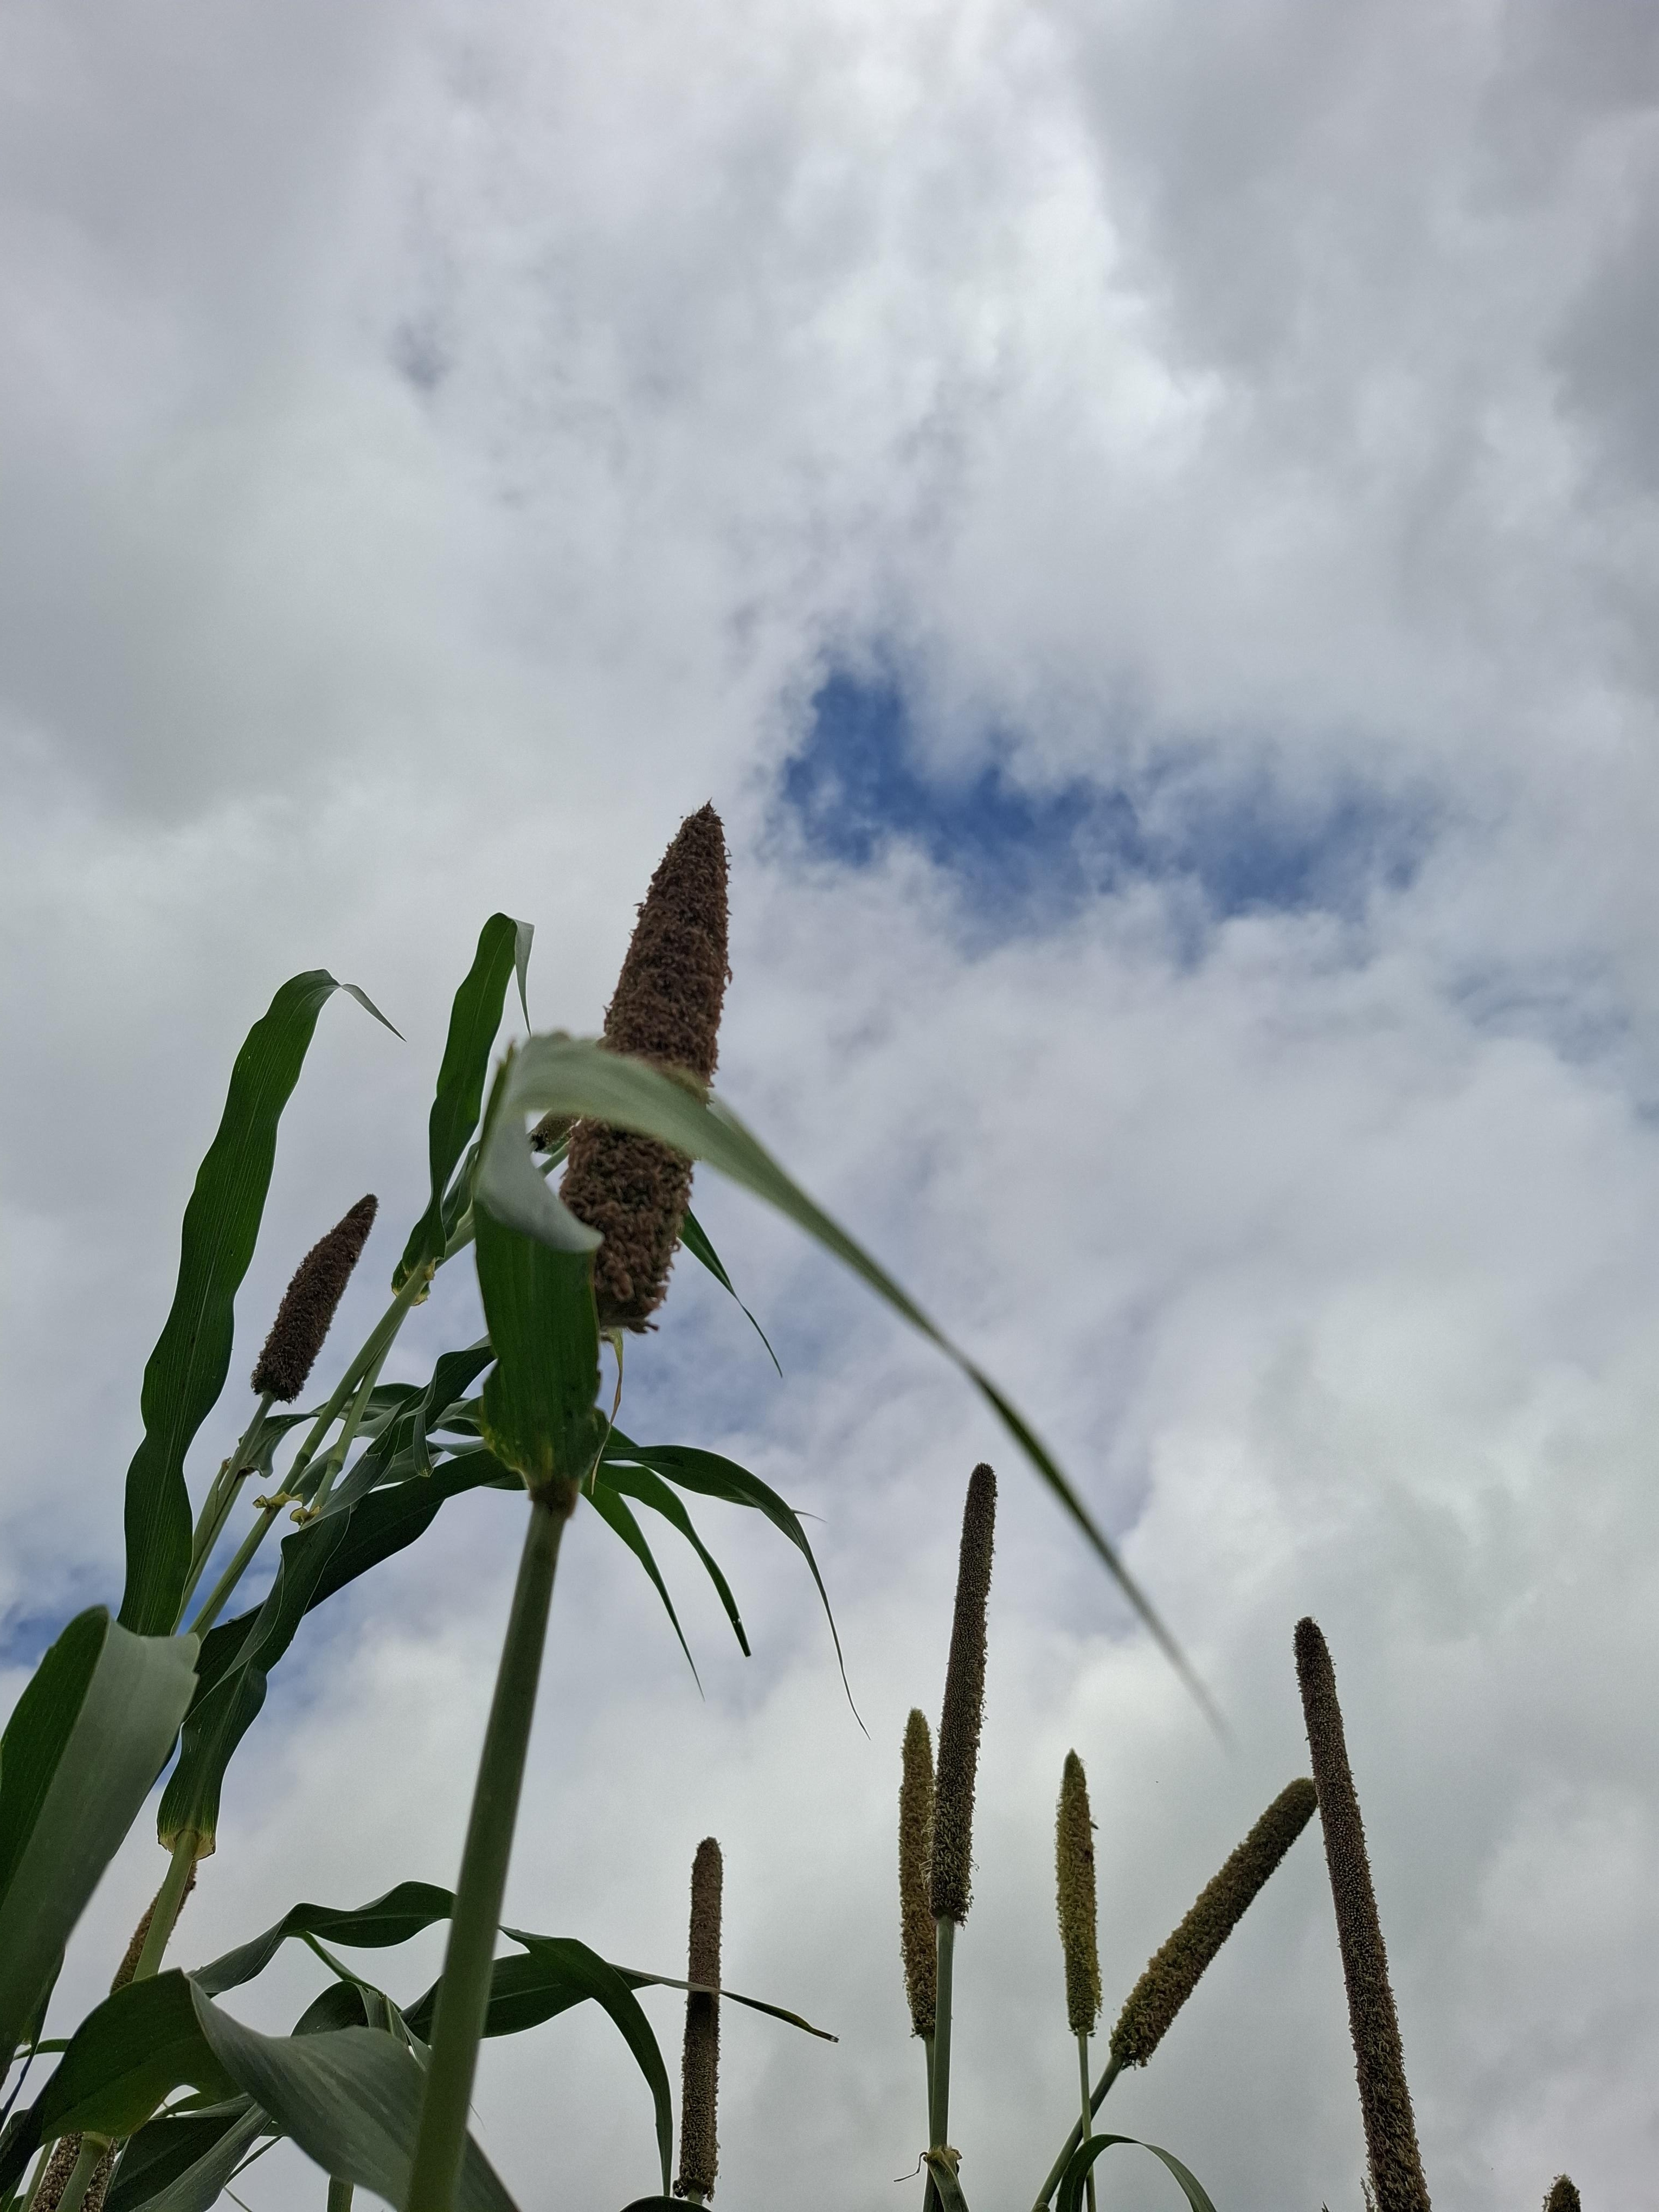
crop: pearl millet
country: Tanzania
